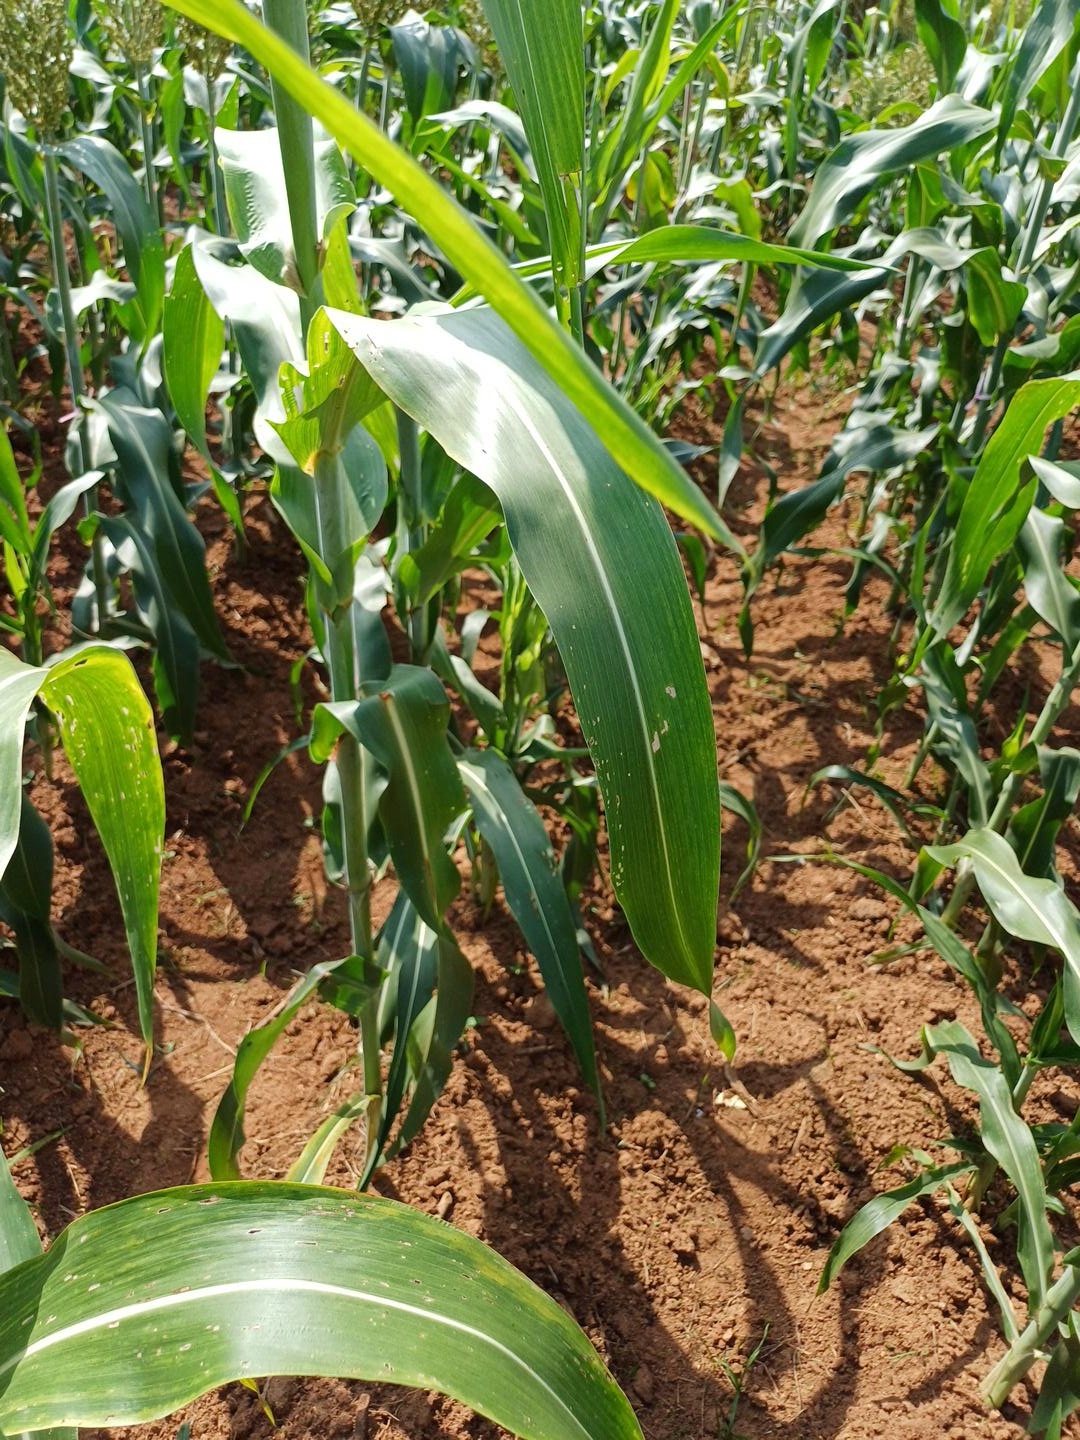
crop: sorghum
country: Kenya
